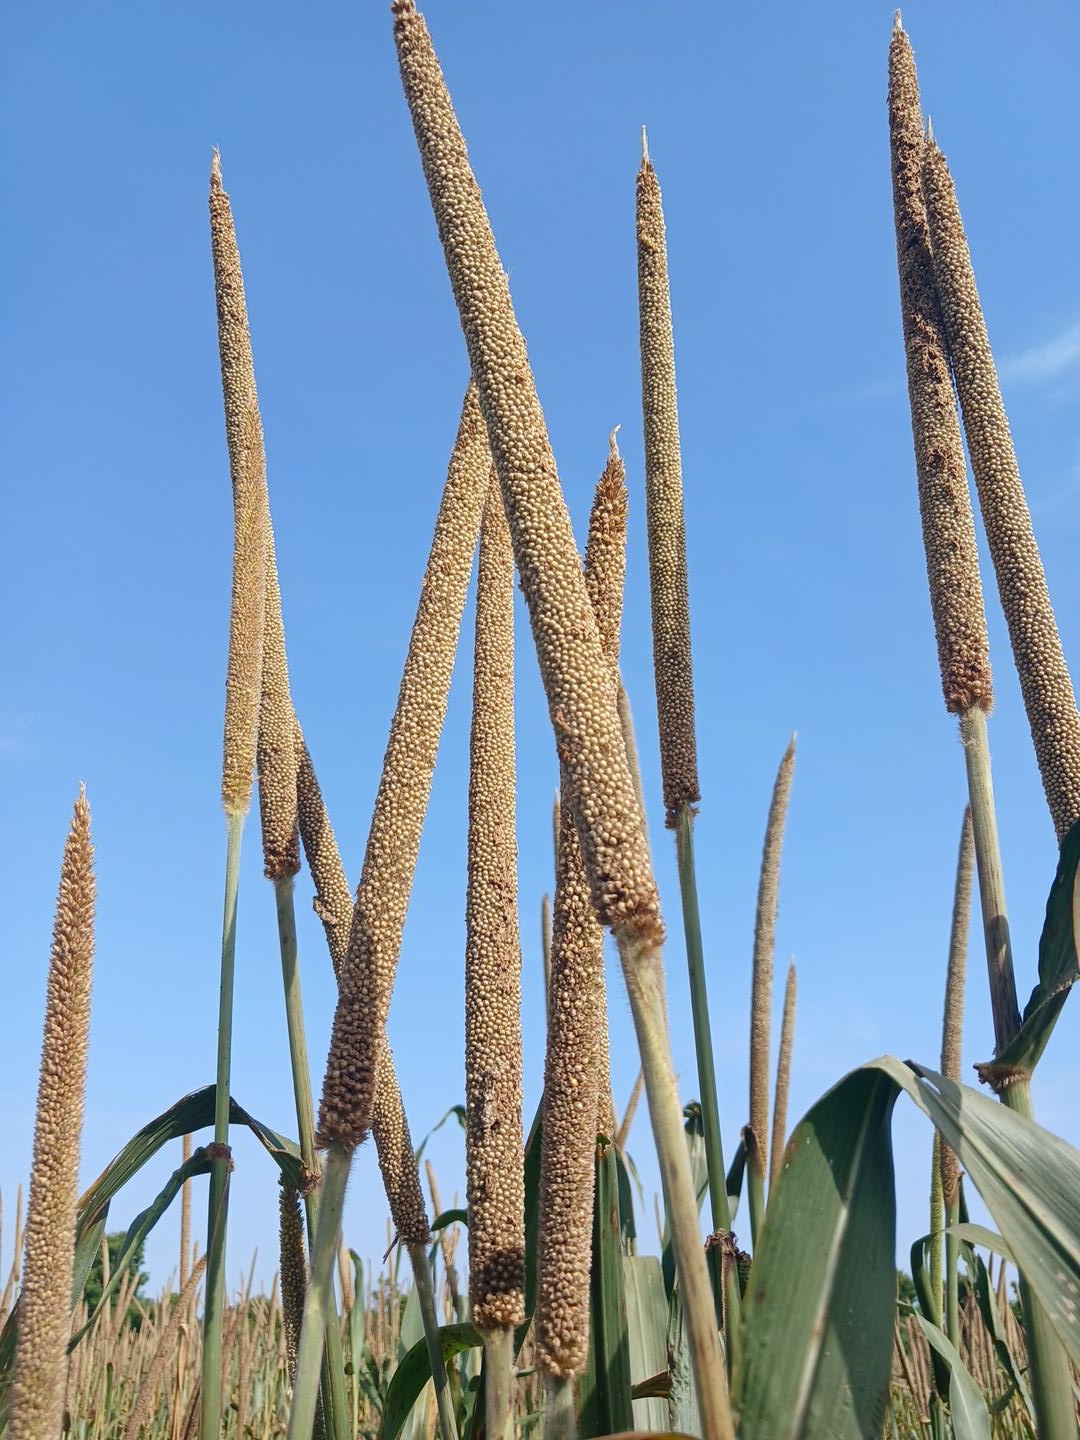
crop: pearl millet
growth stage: maturity
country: Senegal
